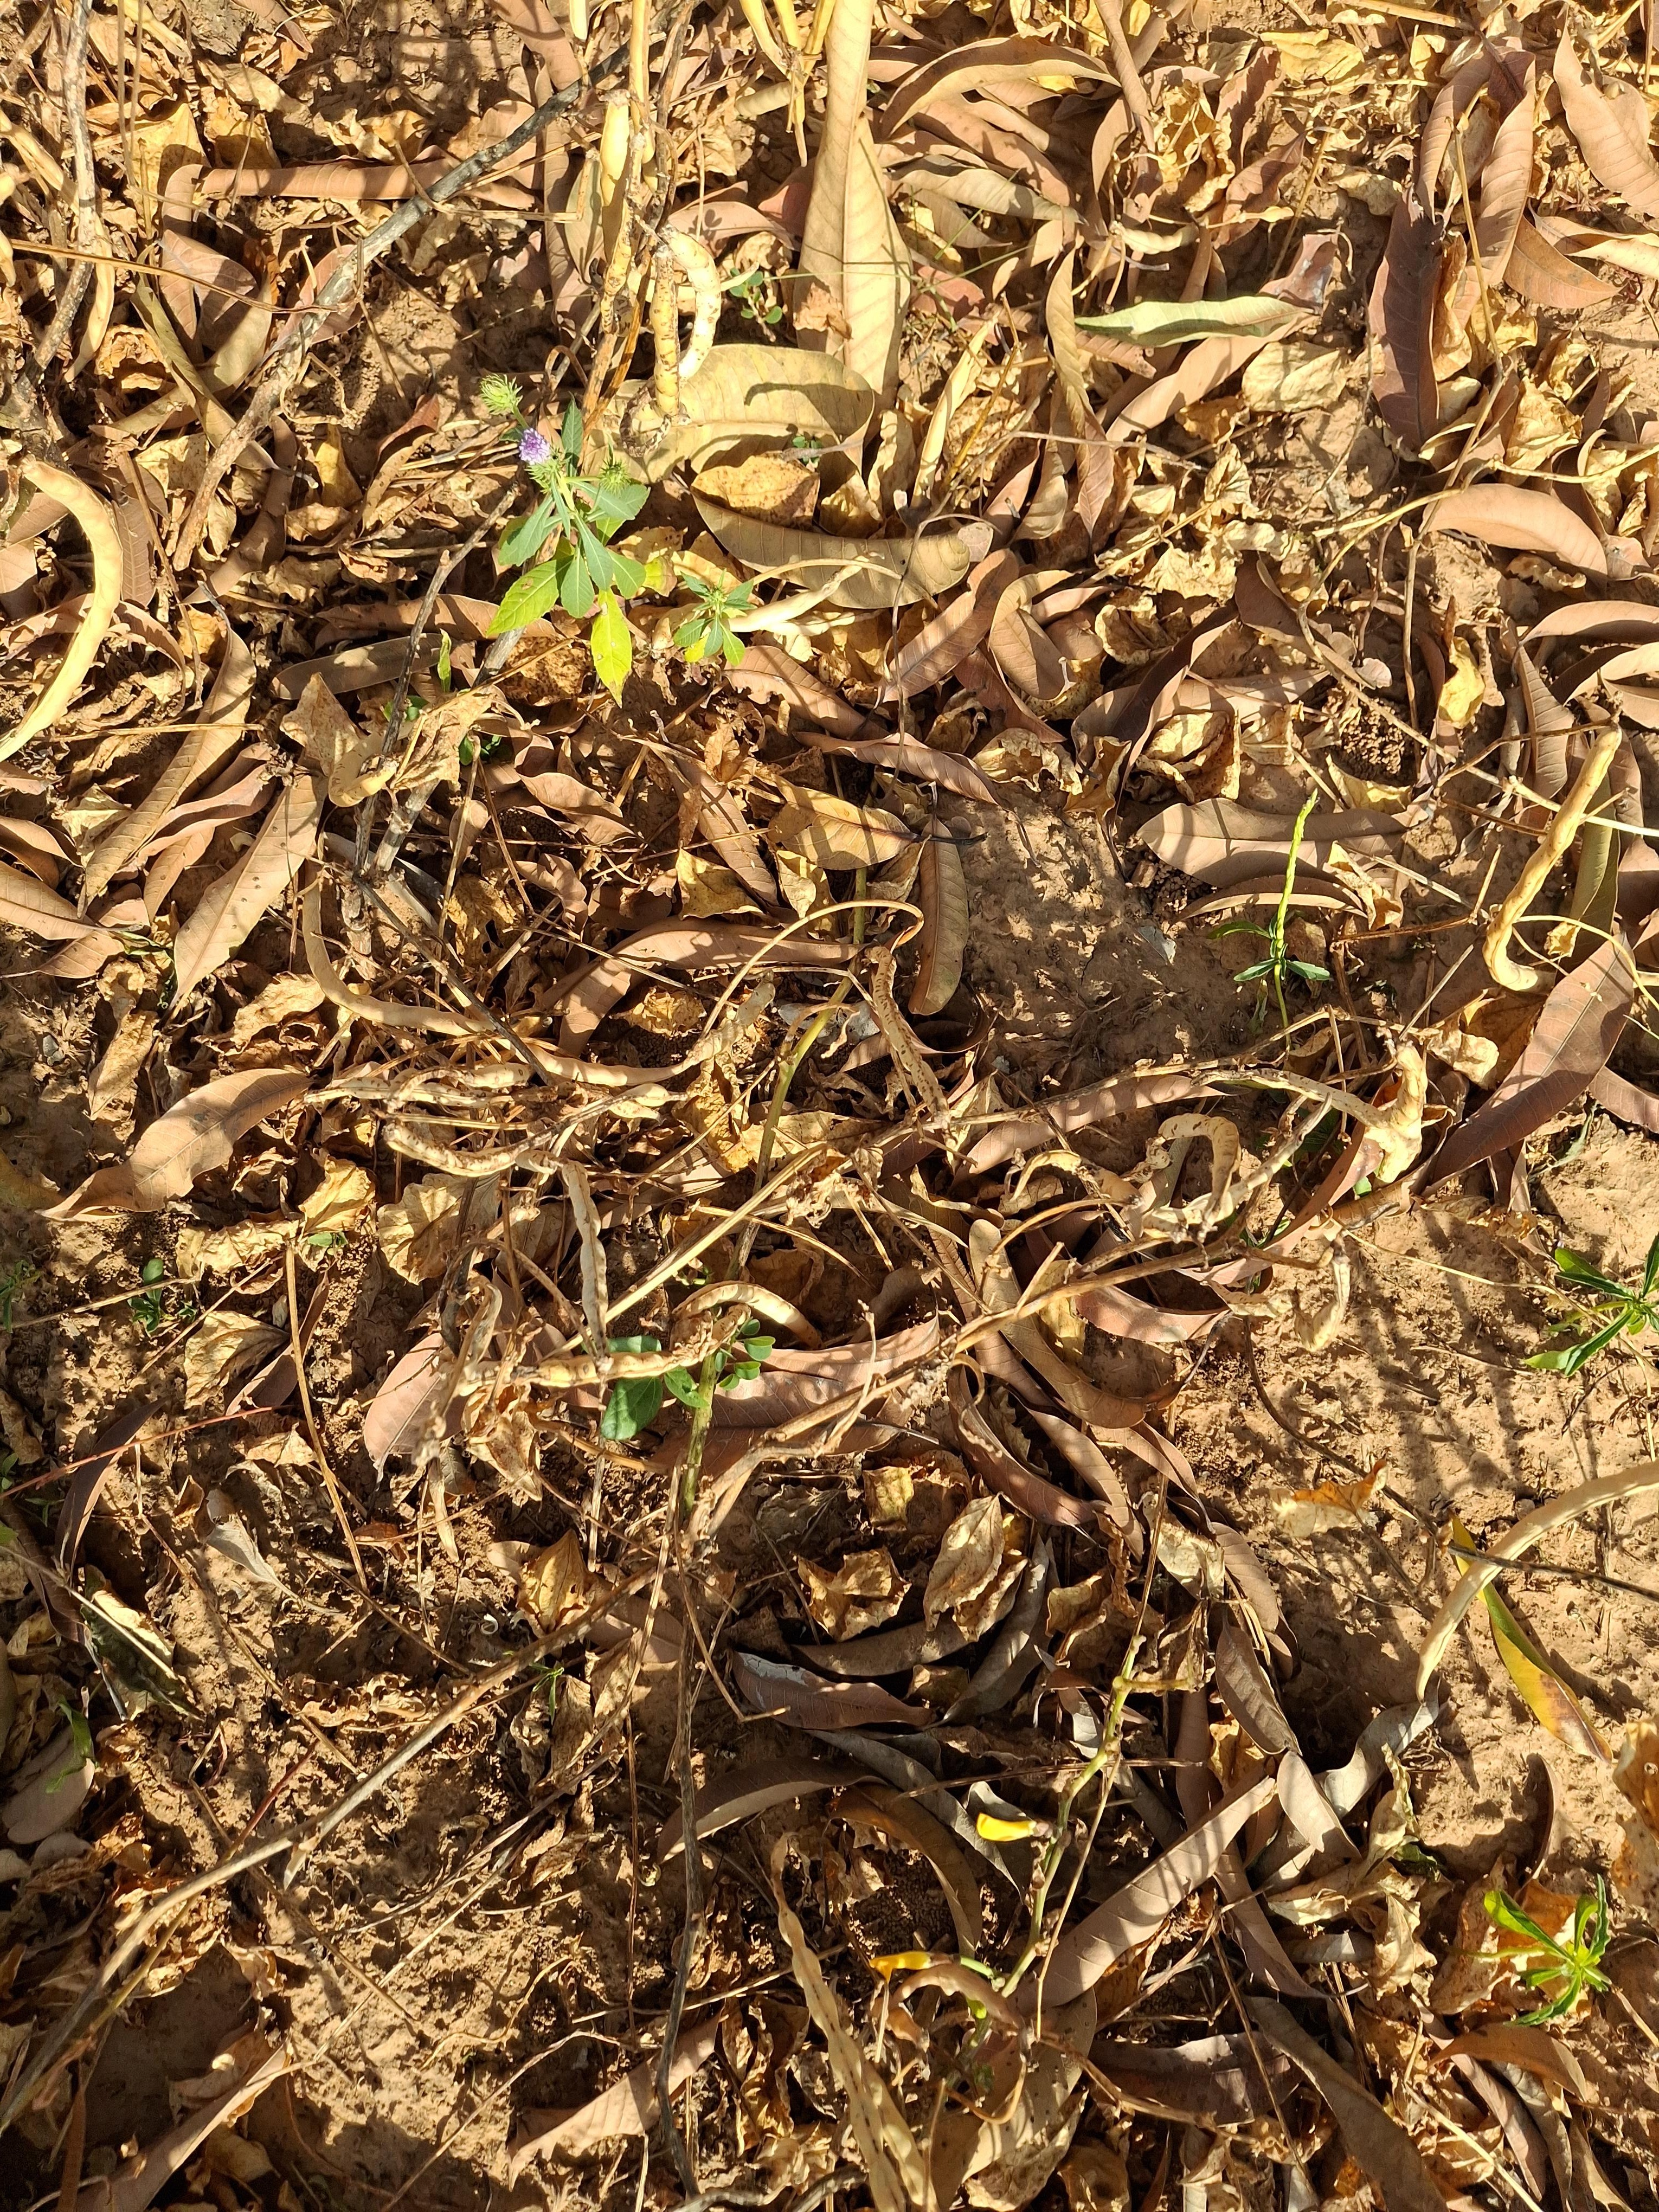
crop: cowpea
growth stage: maturity
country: Nigeria
